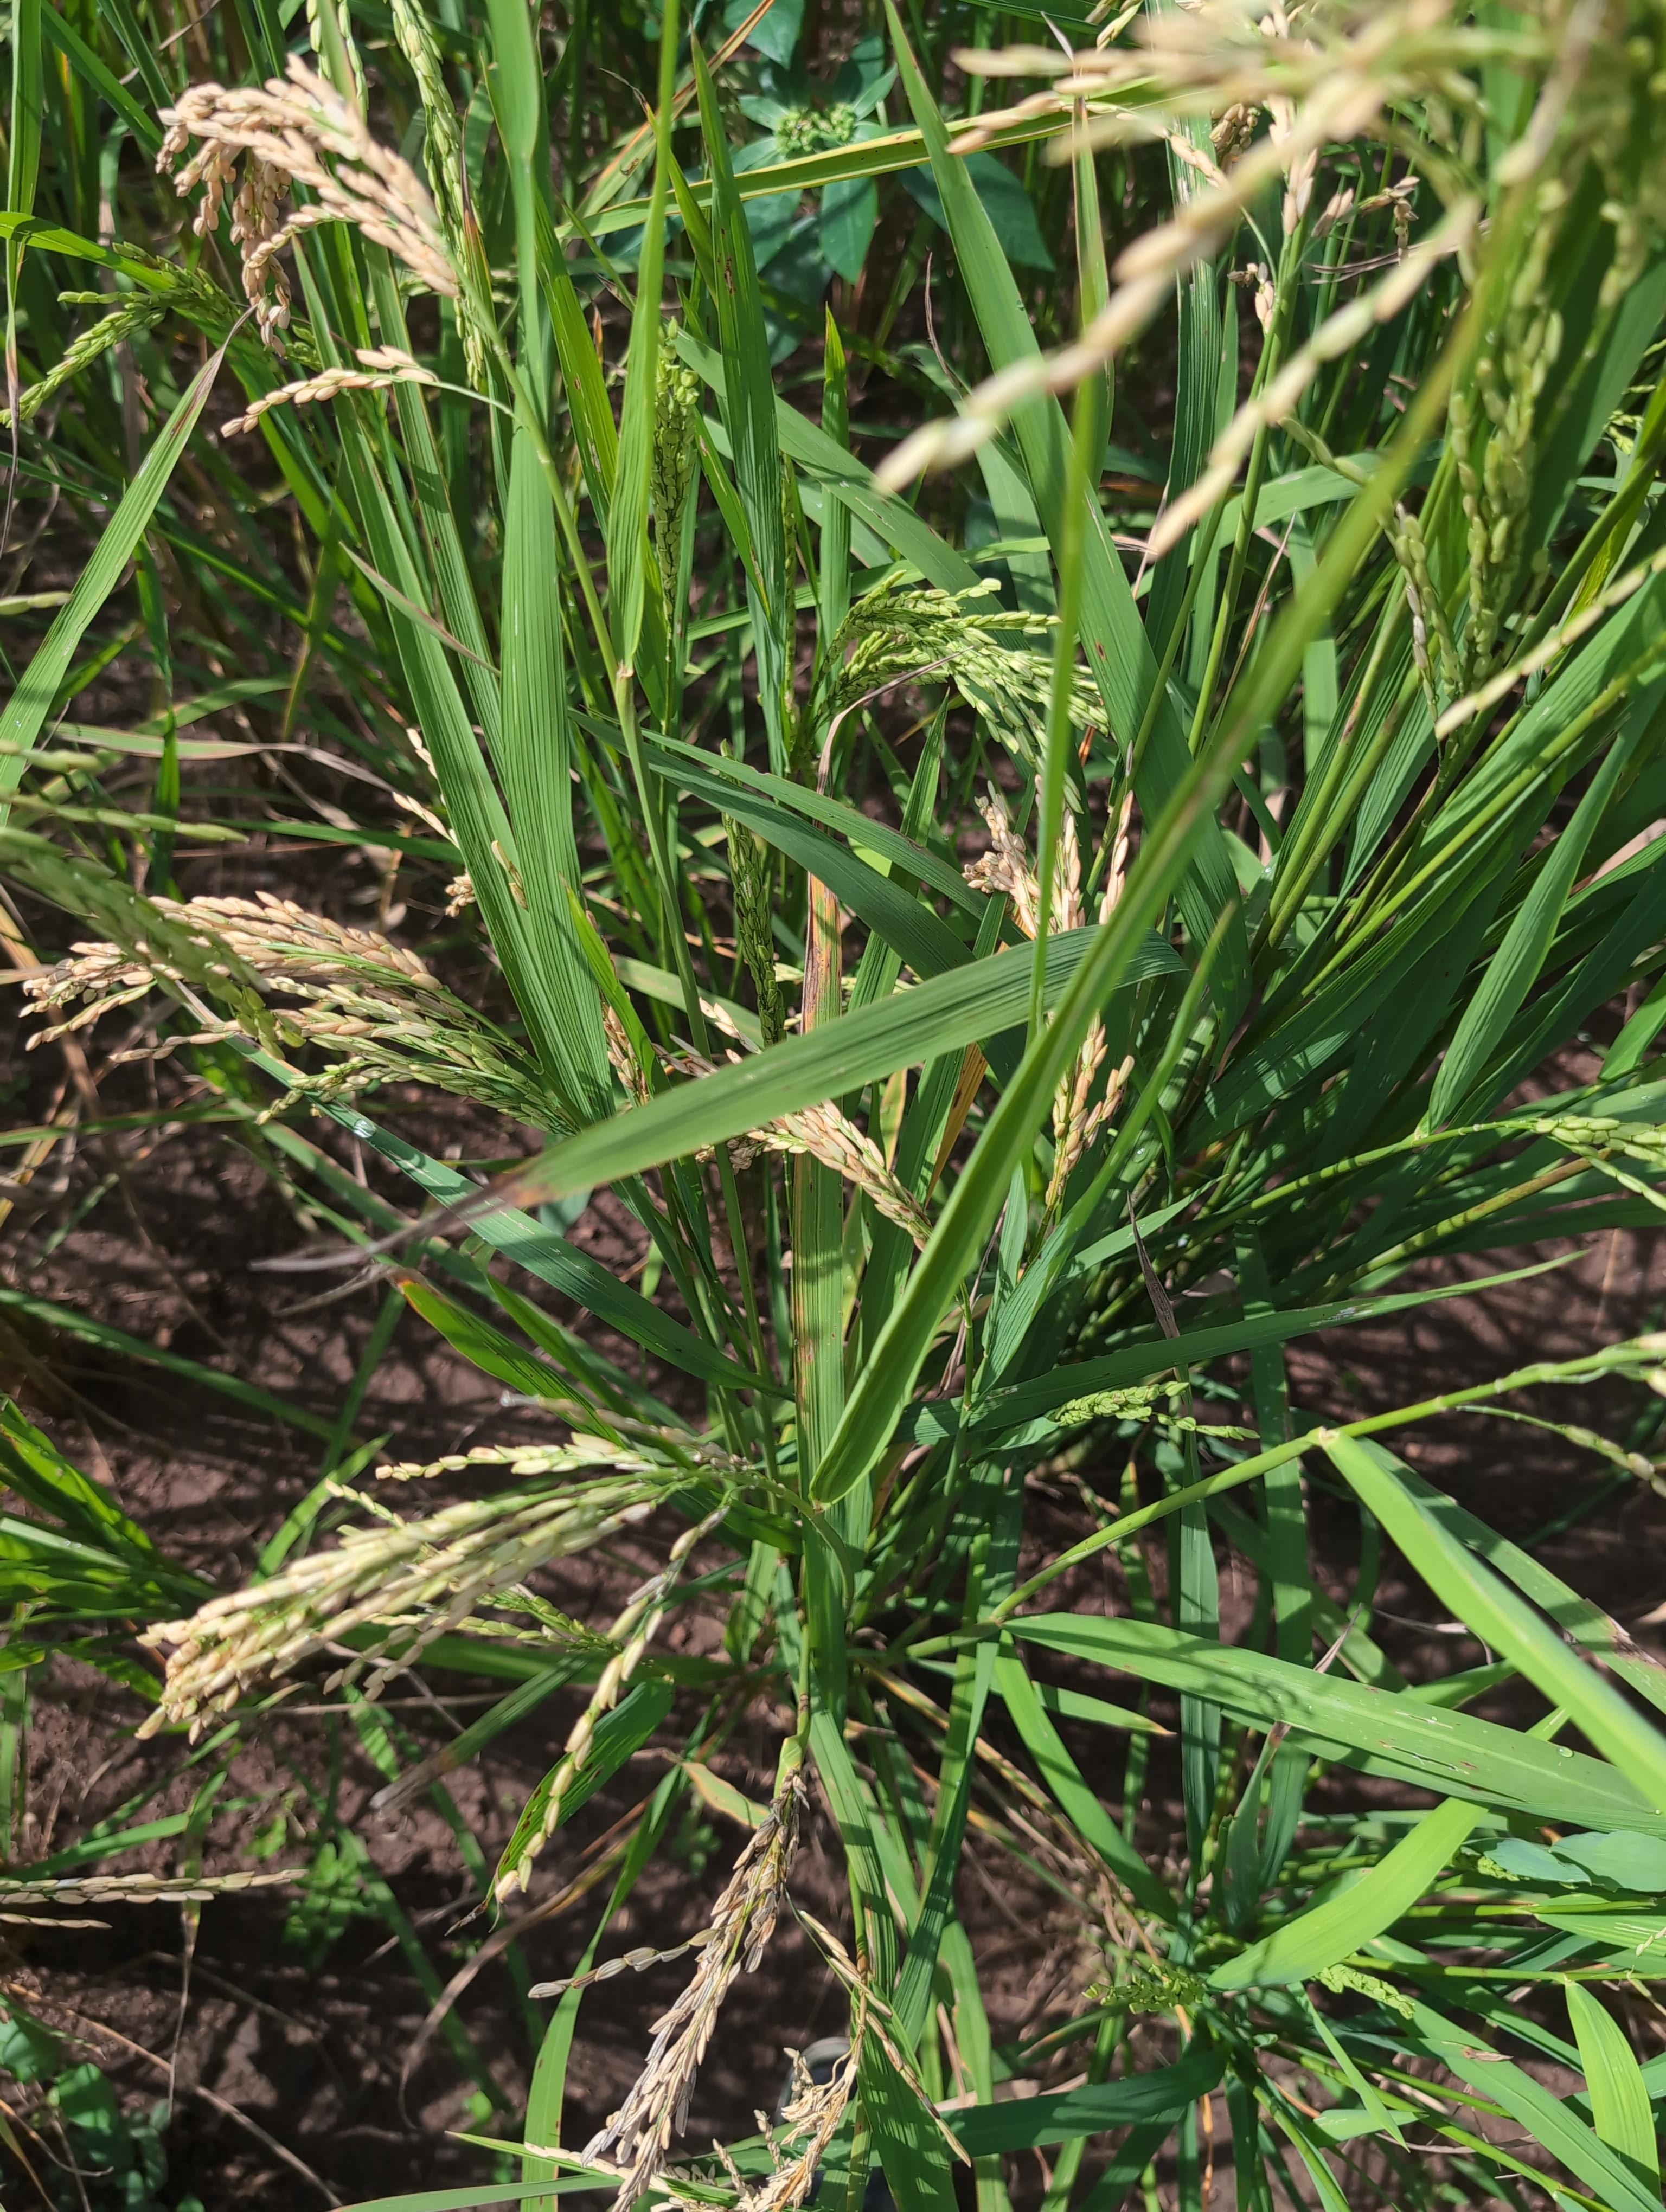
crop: rice
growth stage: ripening
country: Côte d'Ivoire
